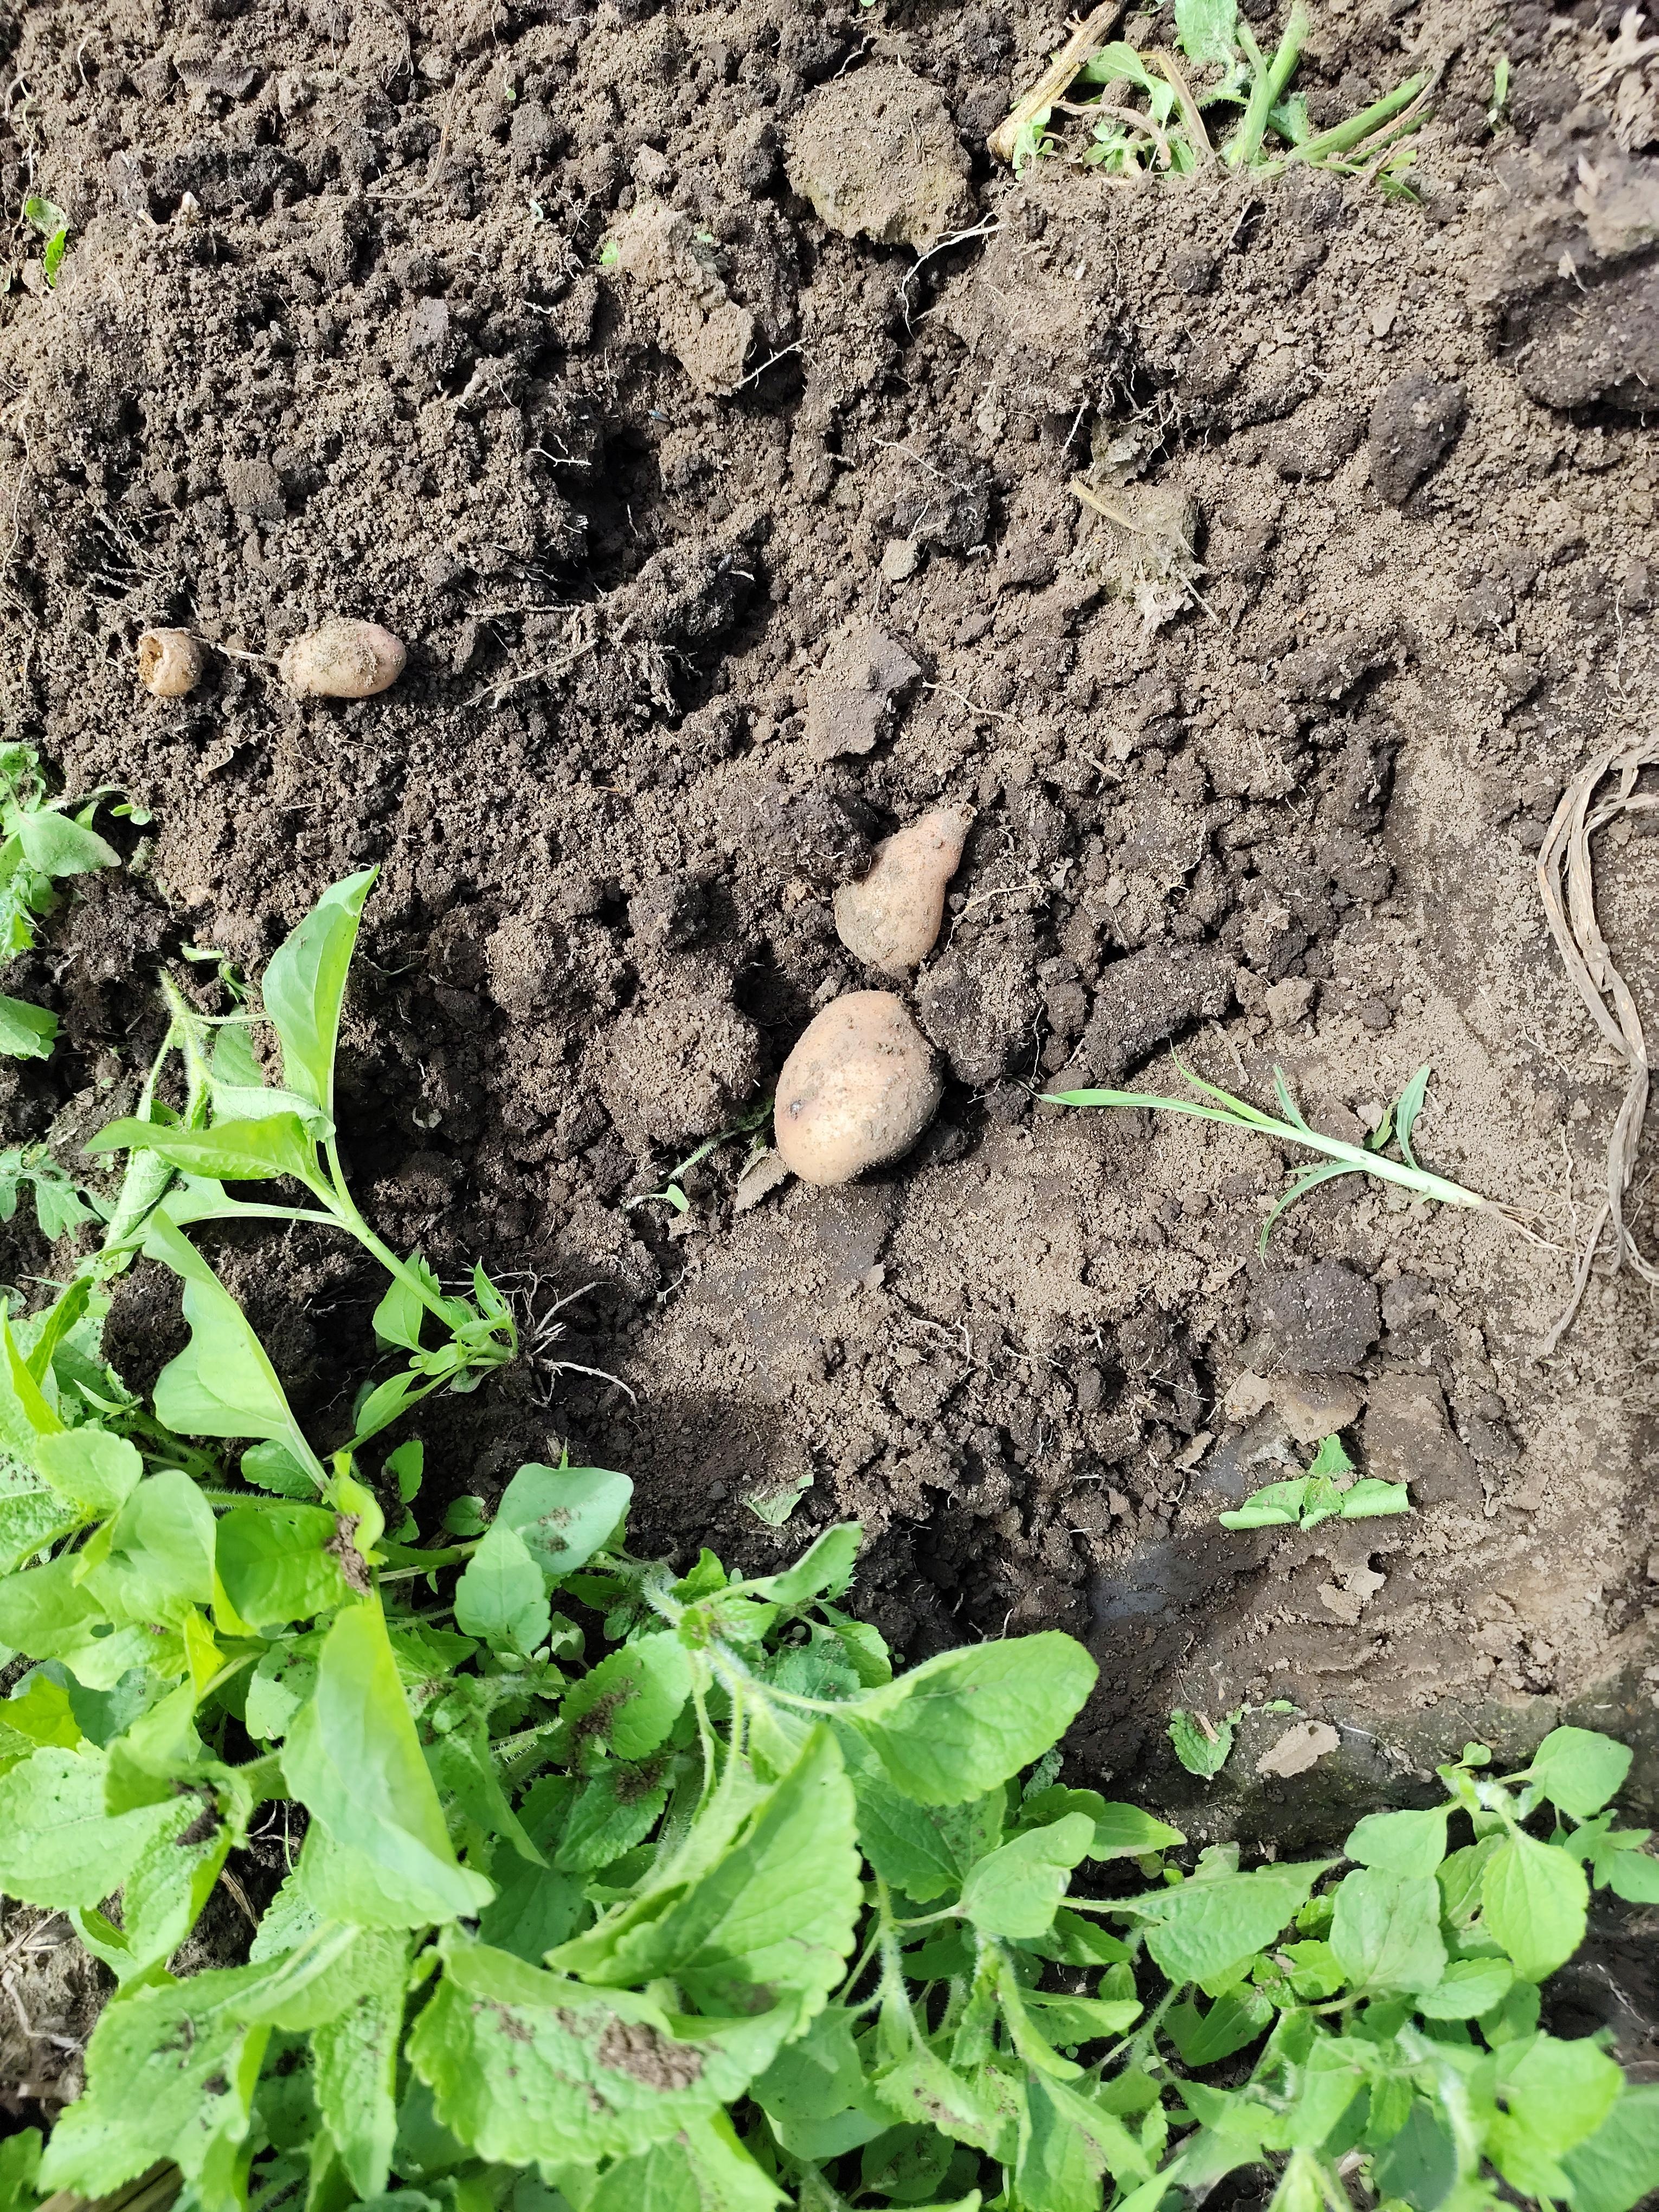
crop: potato
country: Tanzania
